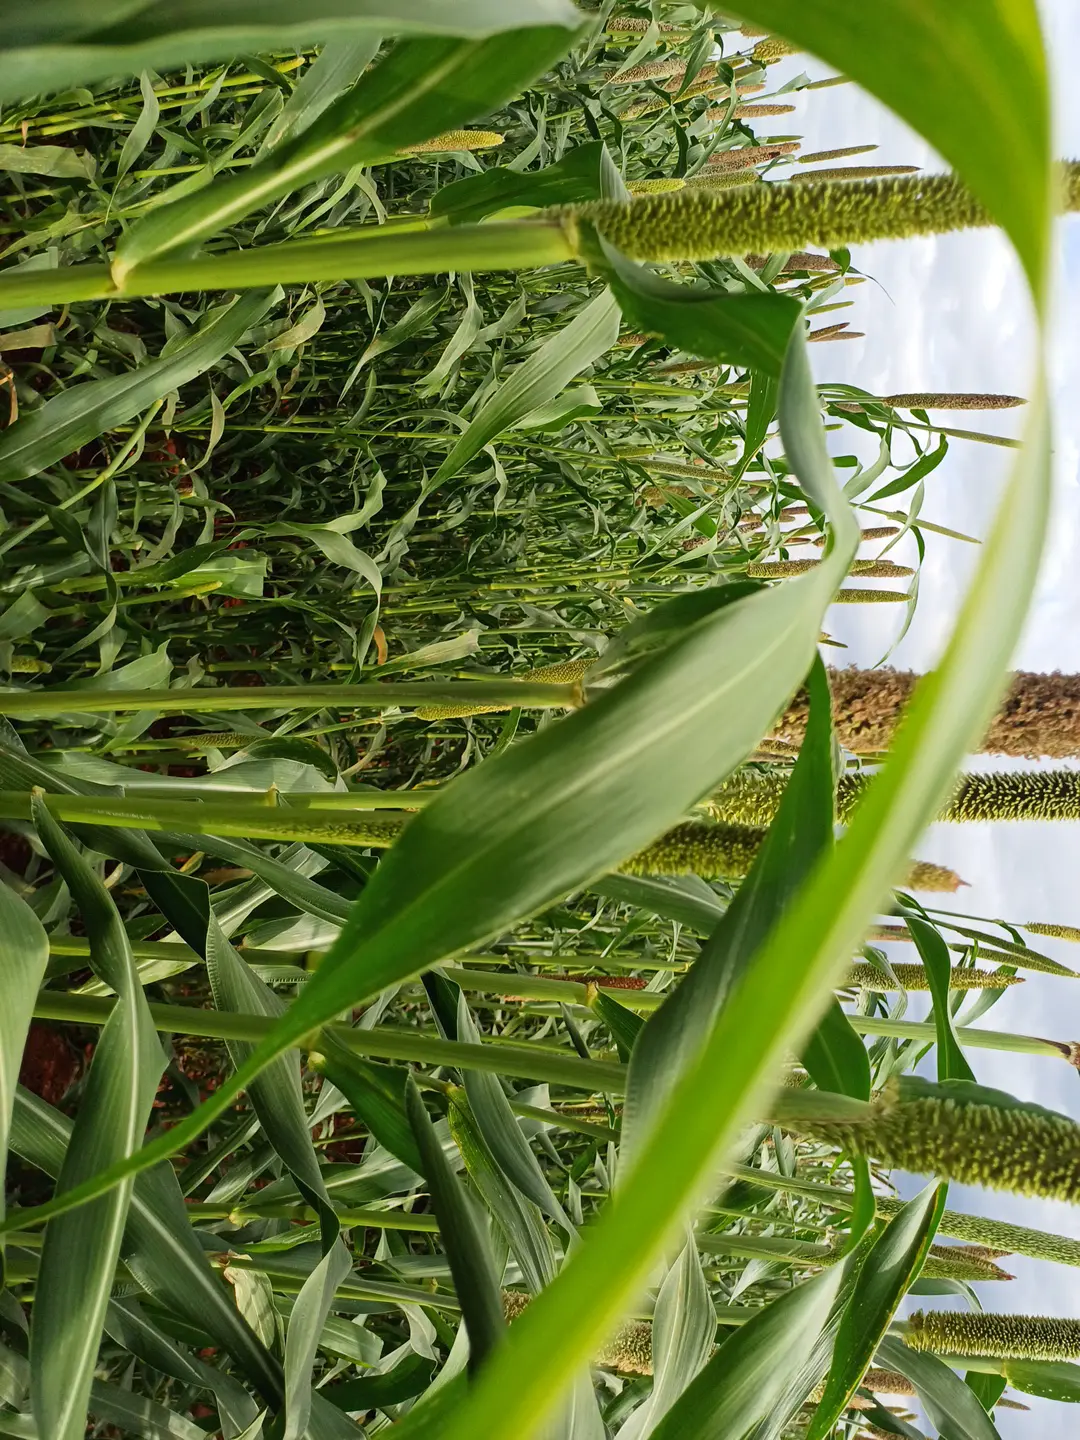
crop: pearl millet
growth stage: flowering
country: Kenya
